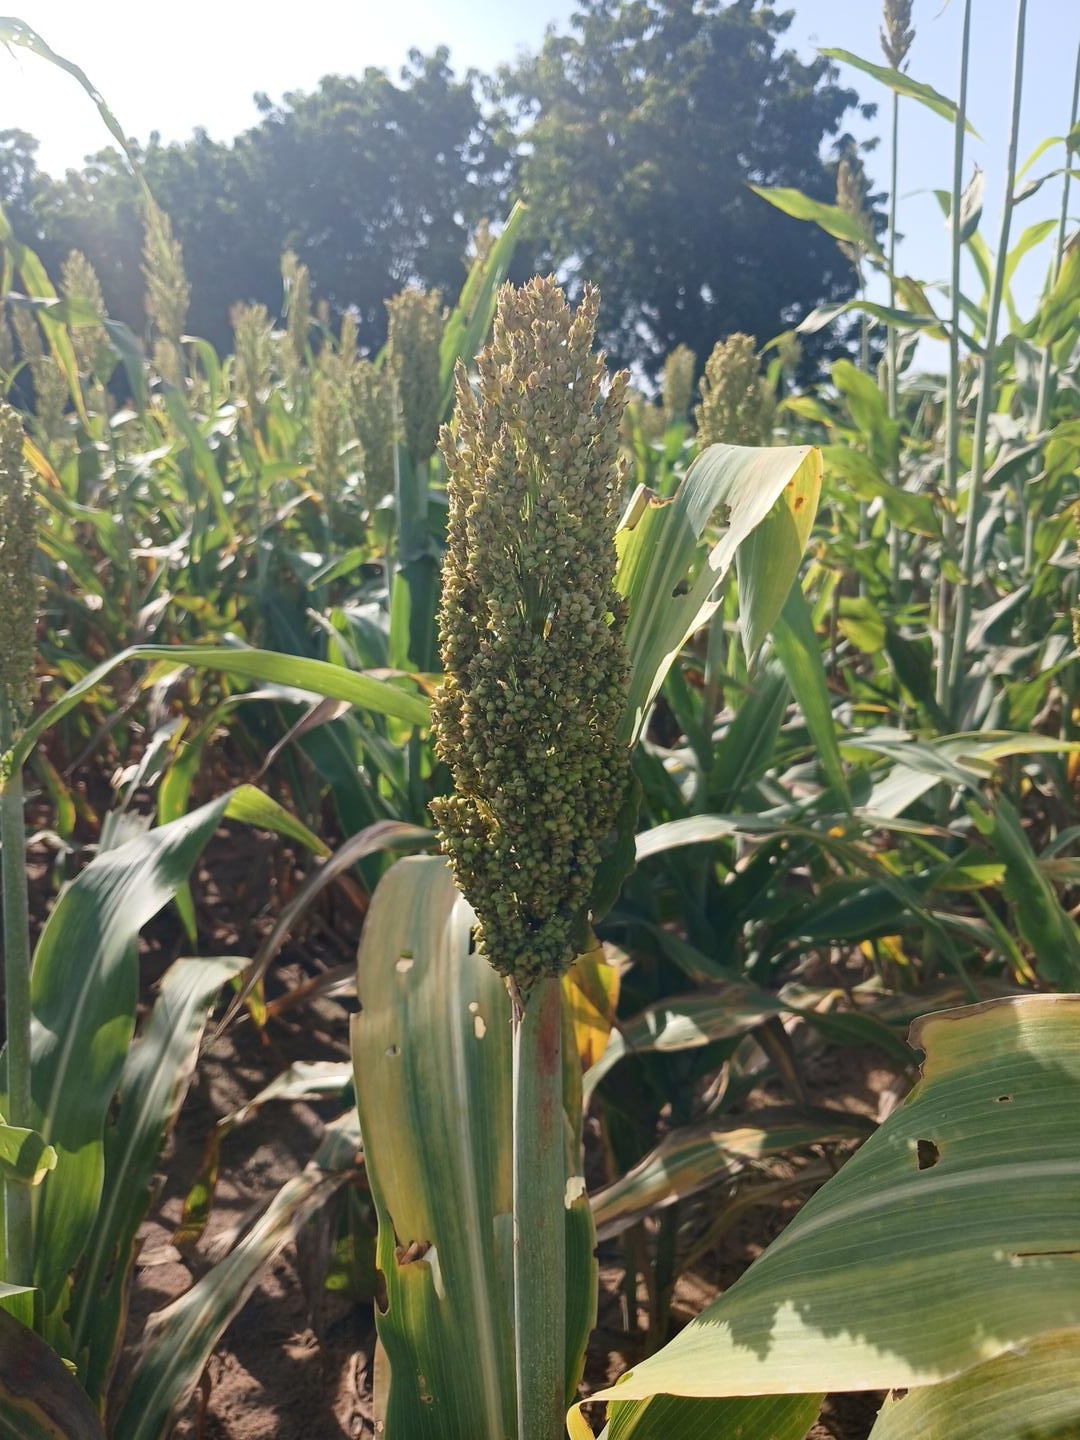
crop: sorghum
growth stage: filling grain
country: Senegal
